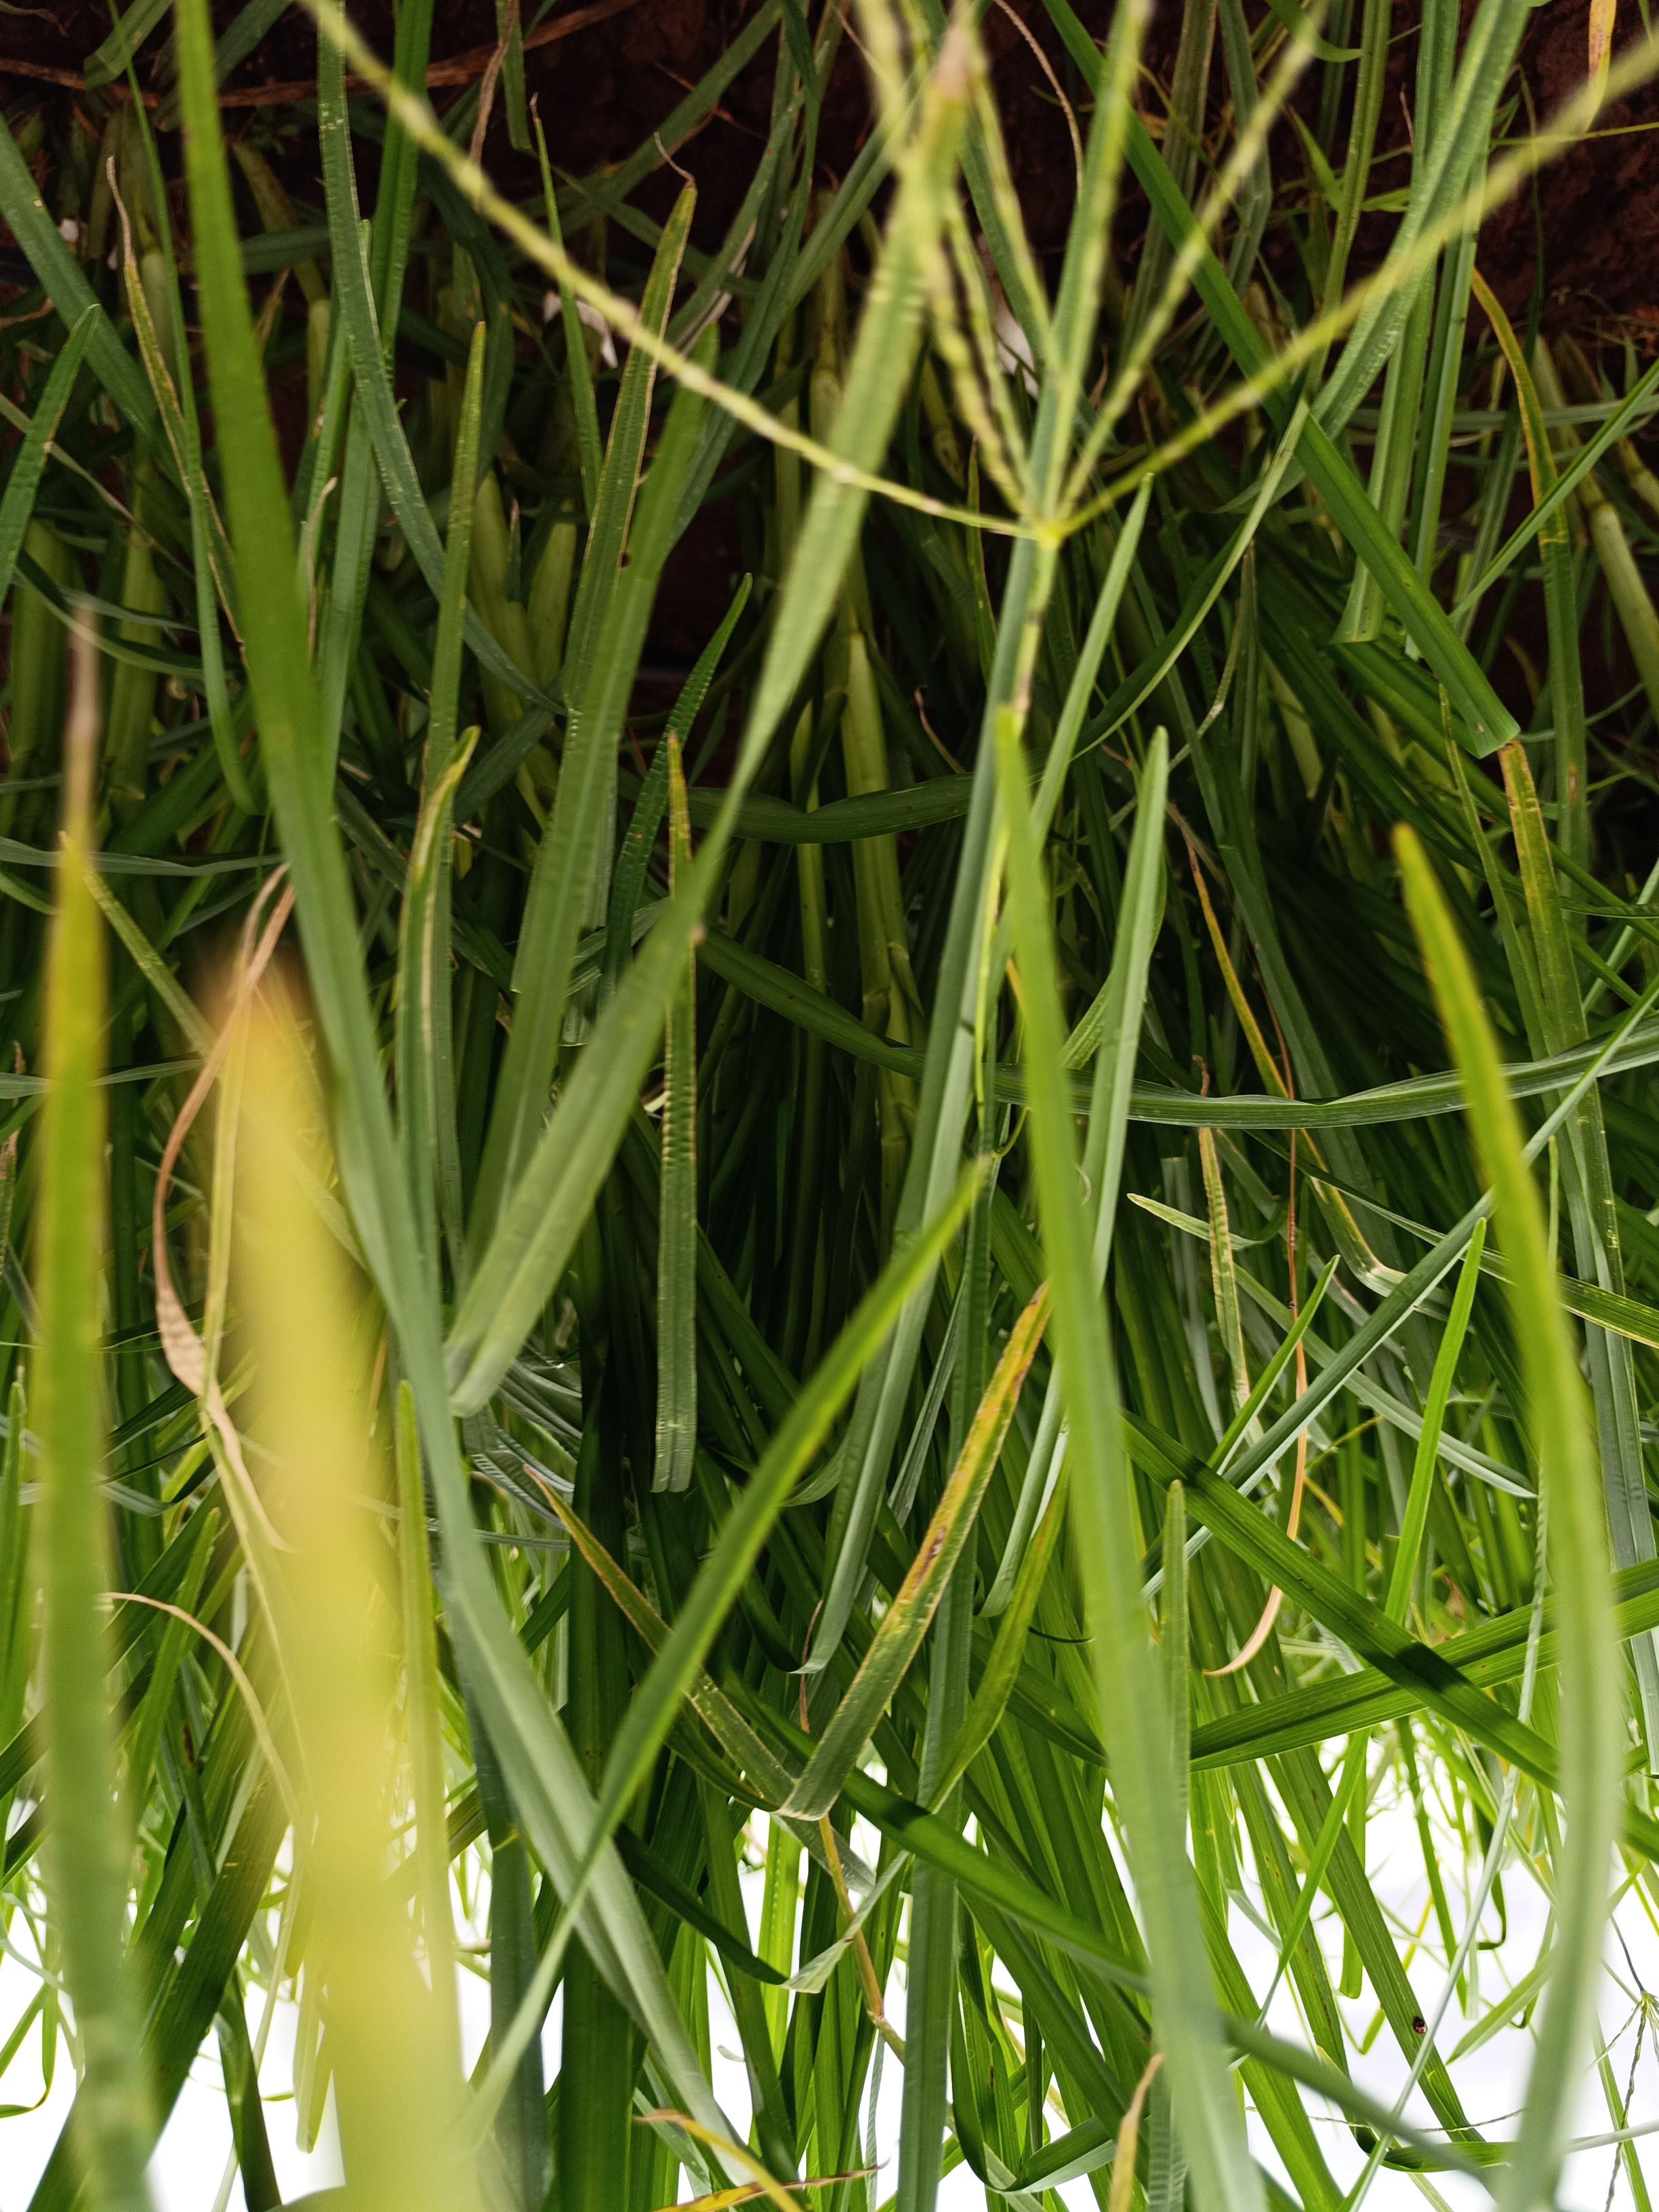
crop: finger millet
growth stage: heading tuber
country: Kenya
